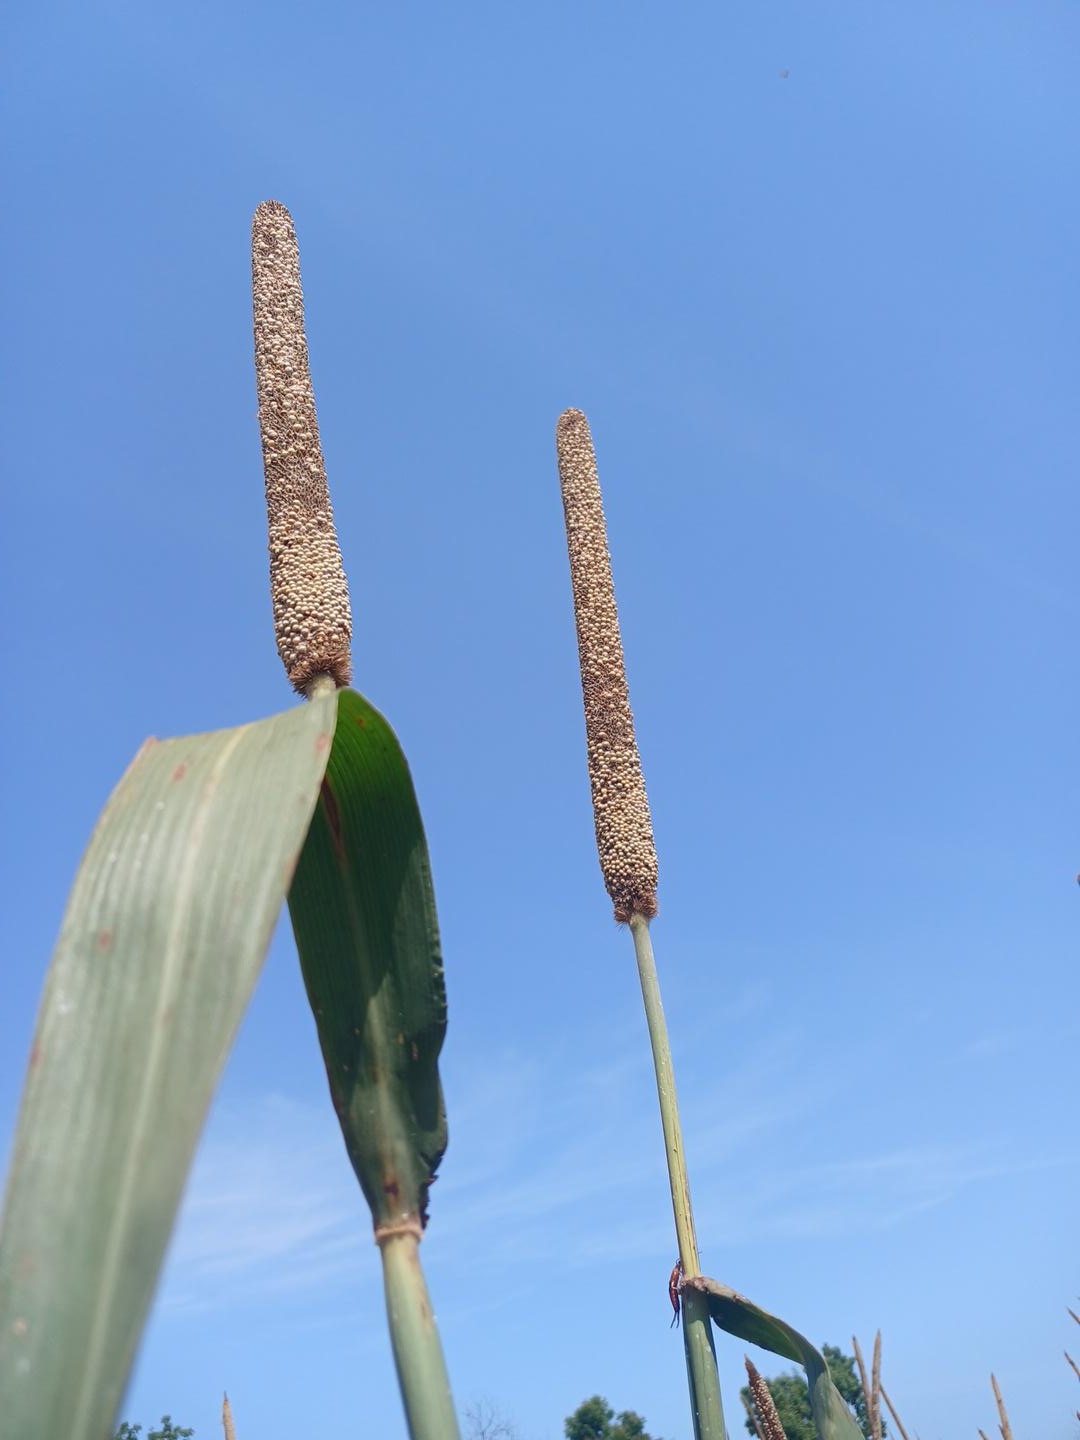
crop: pearl millet
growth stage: maturity
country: Senegal
